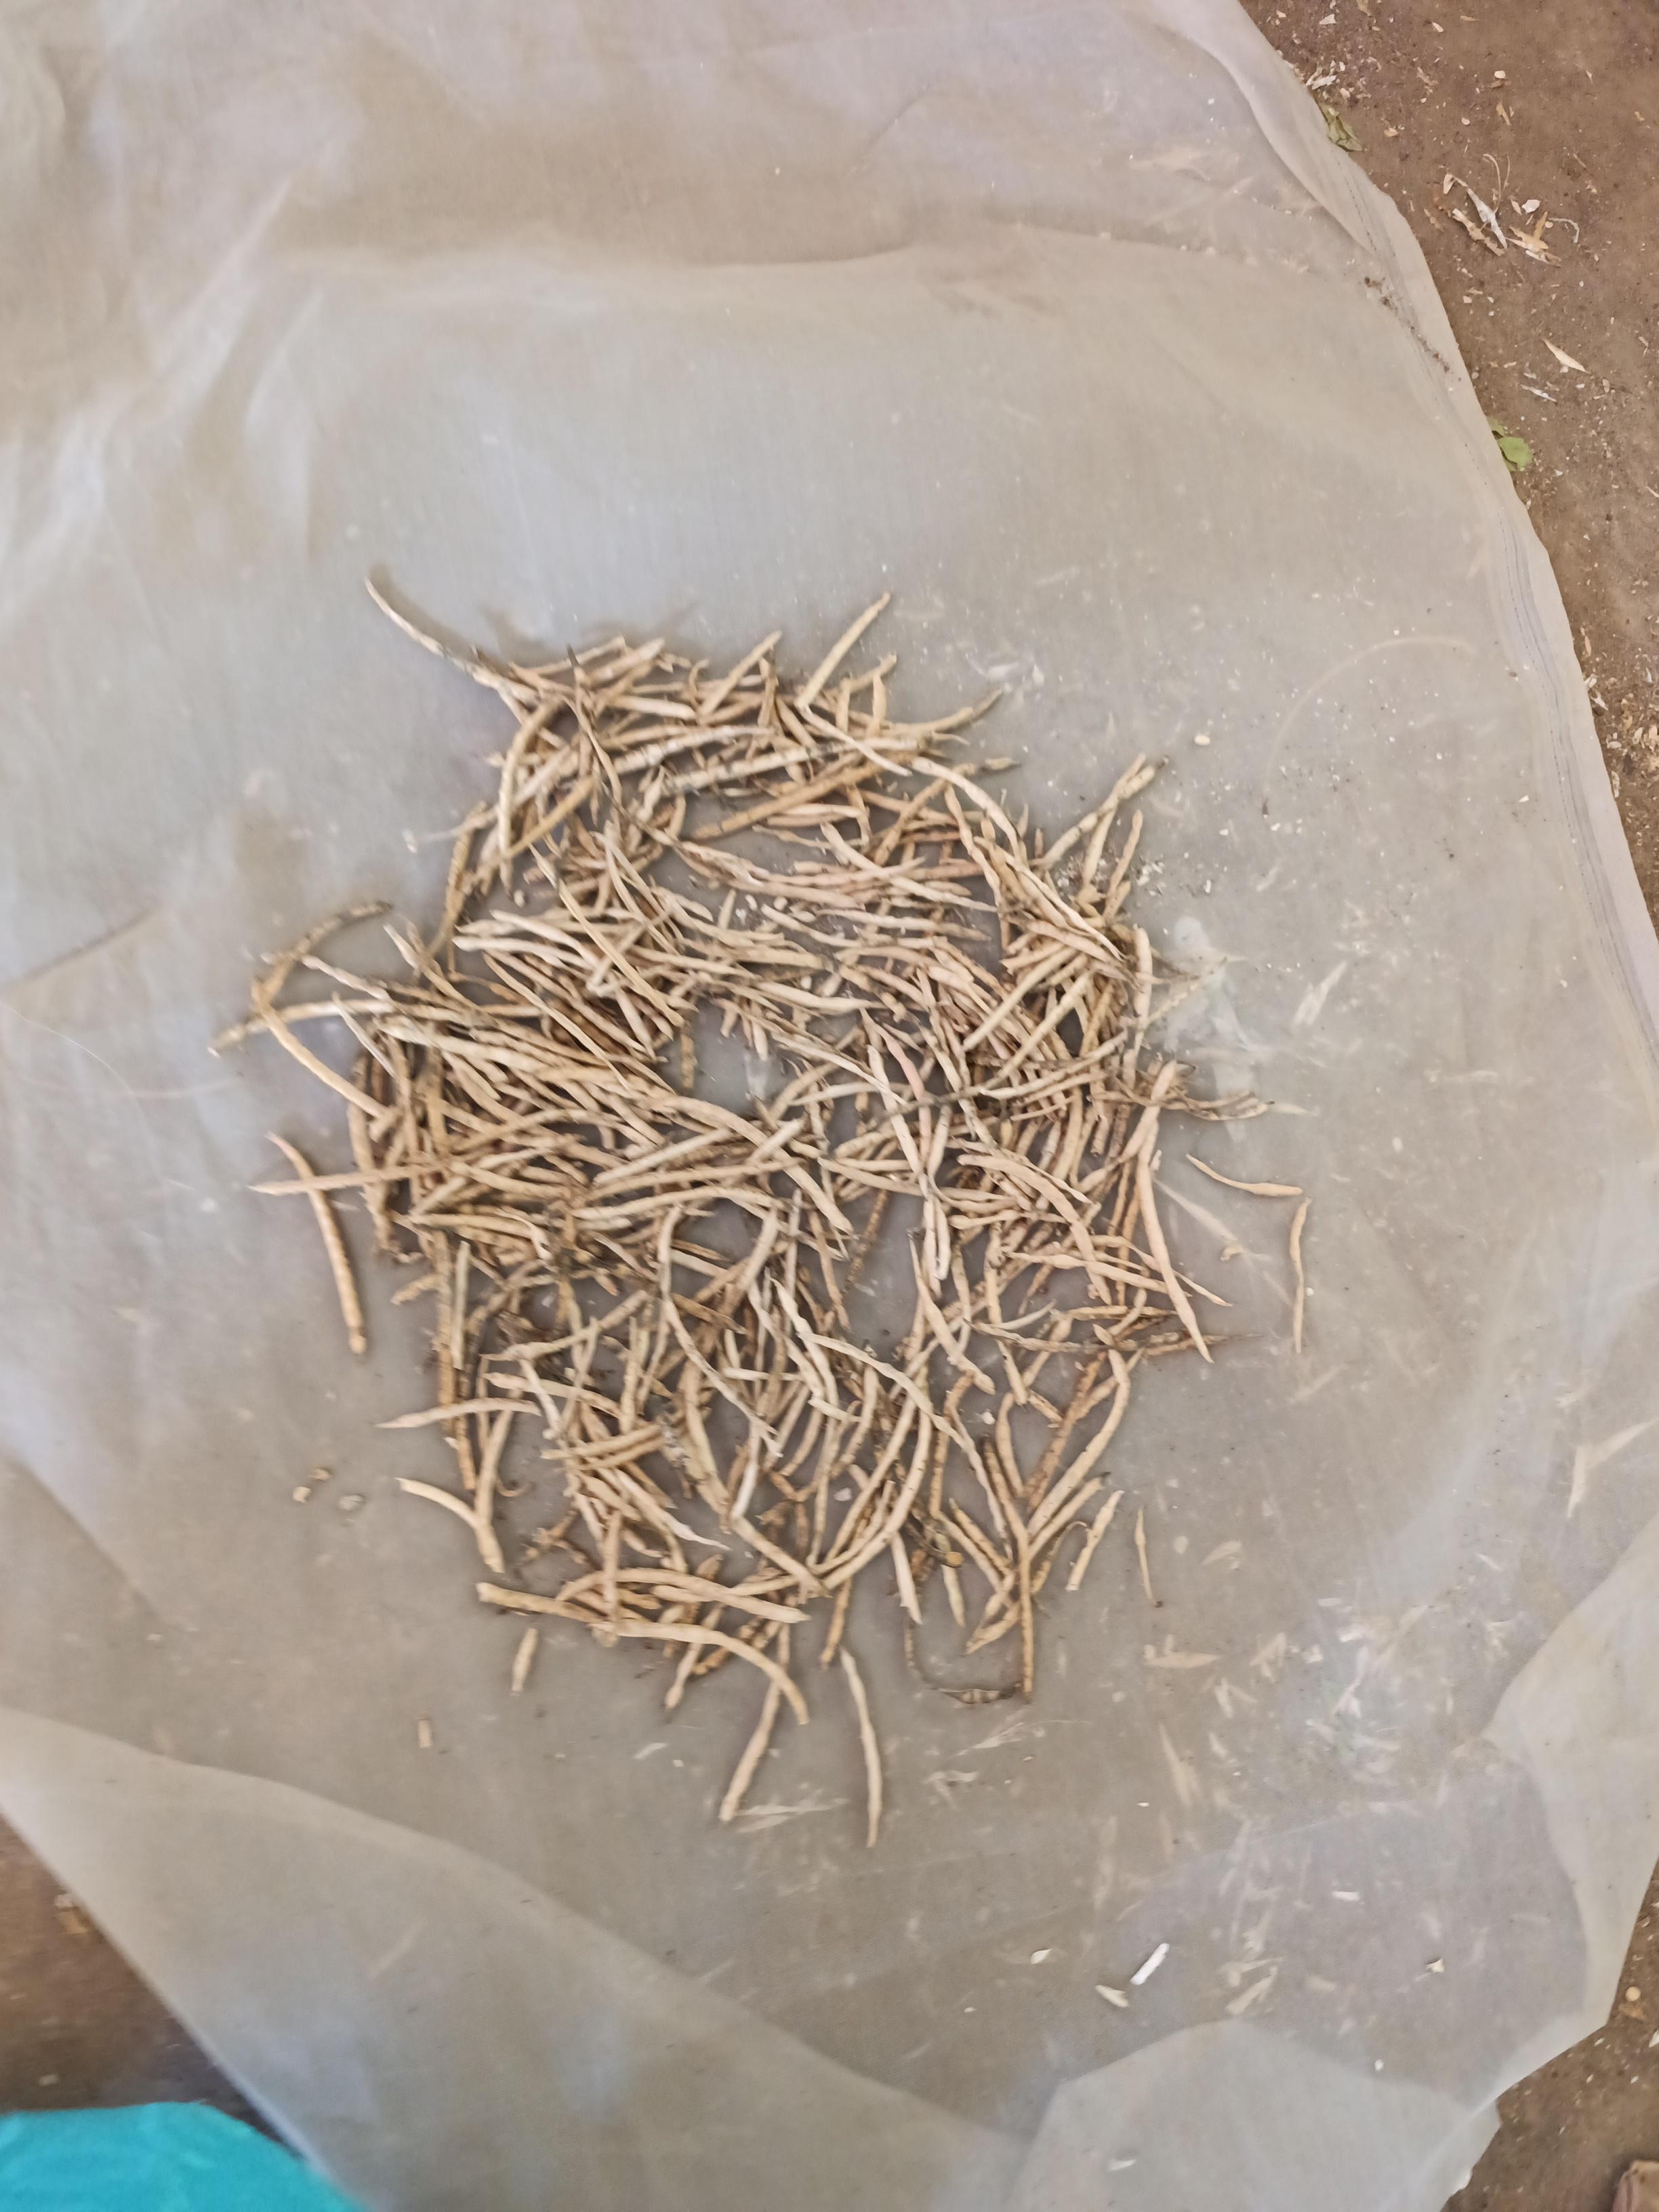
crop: cowpea
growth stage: harvest
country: Nigeria
